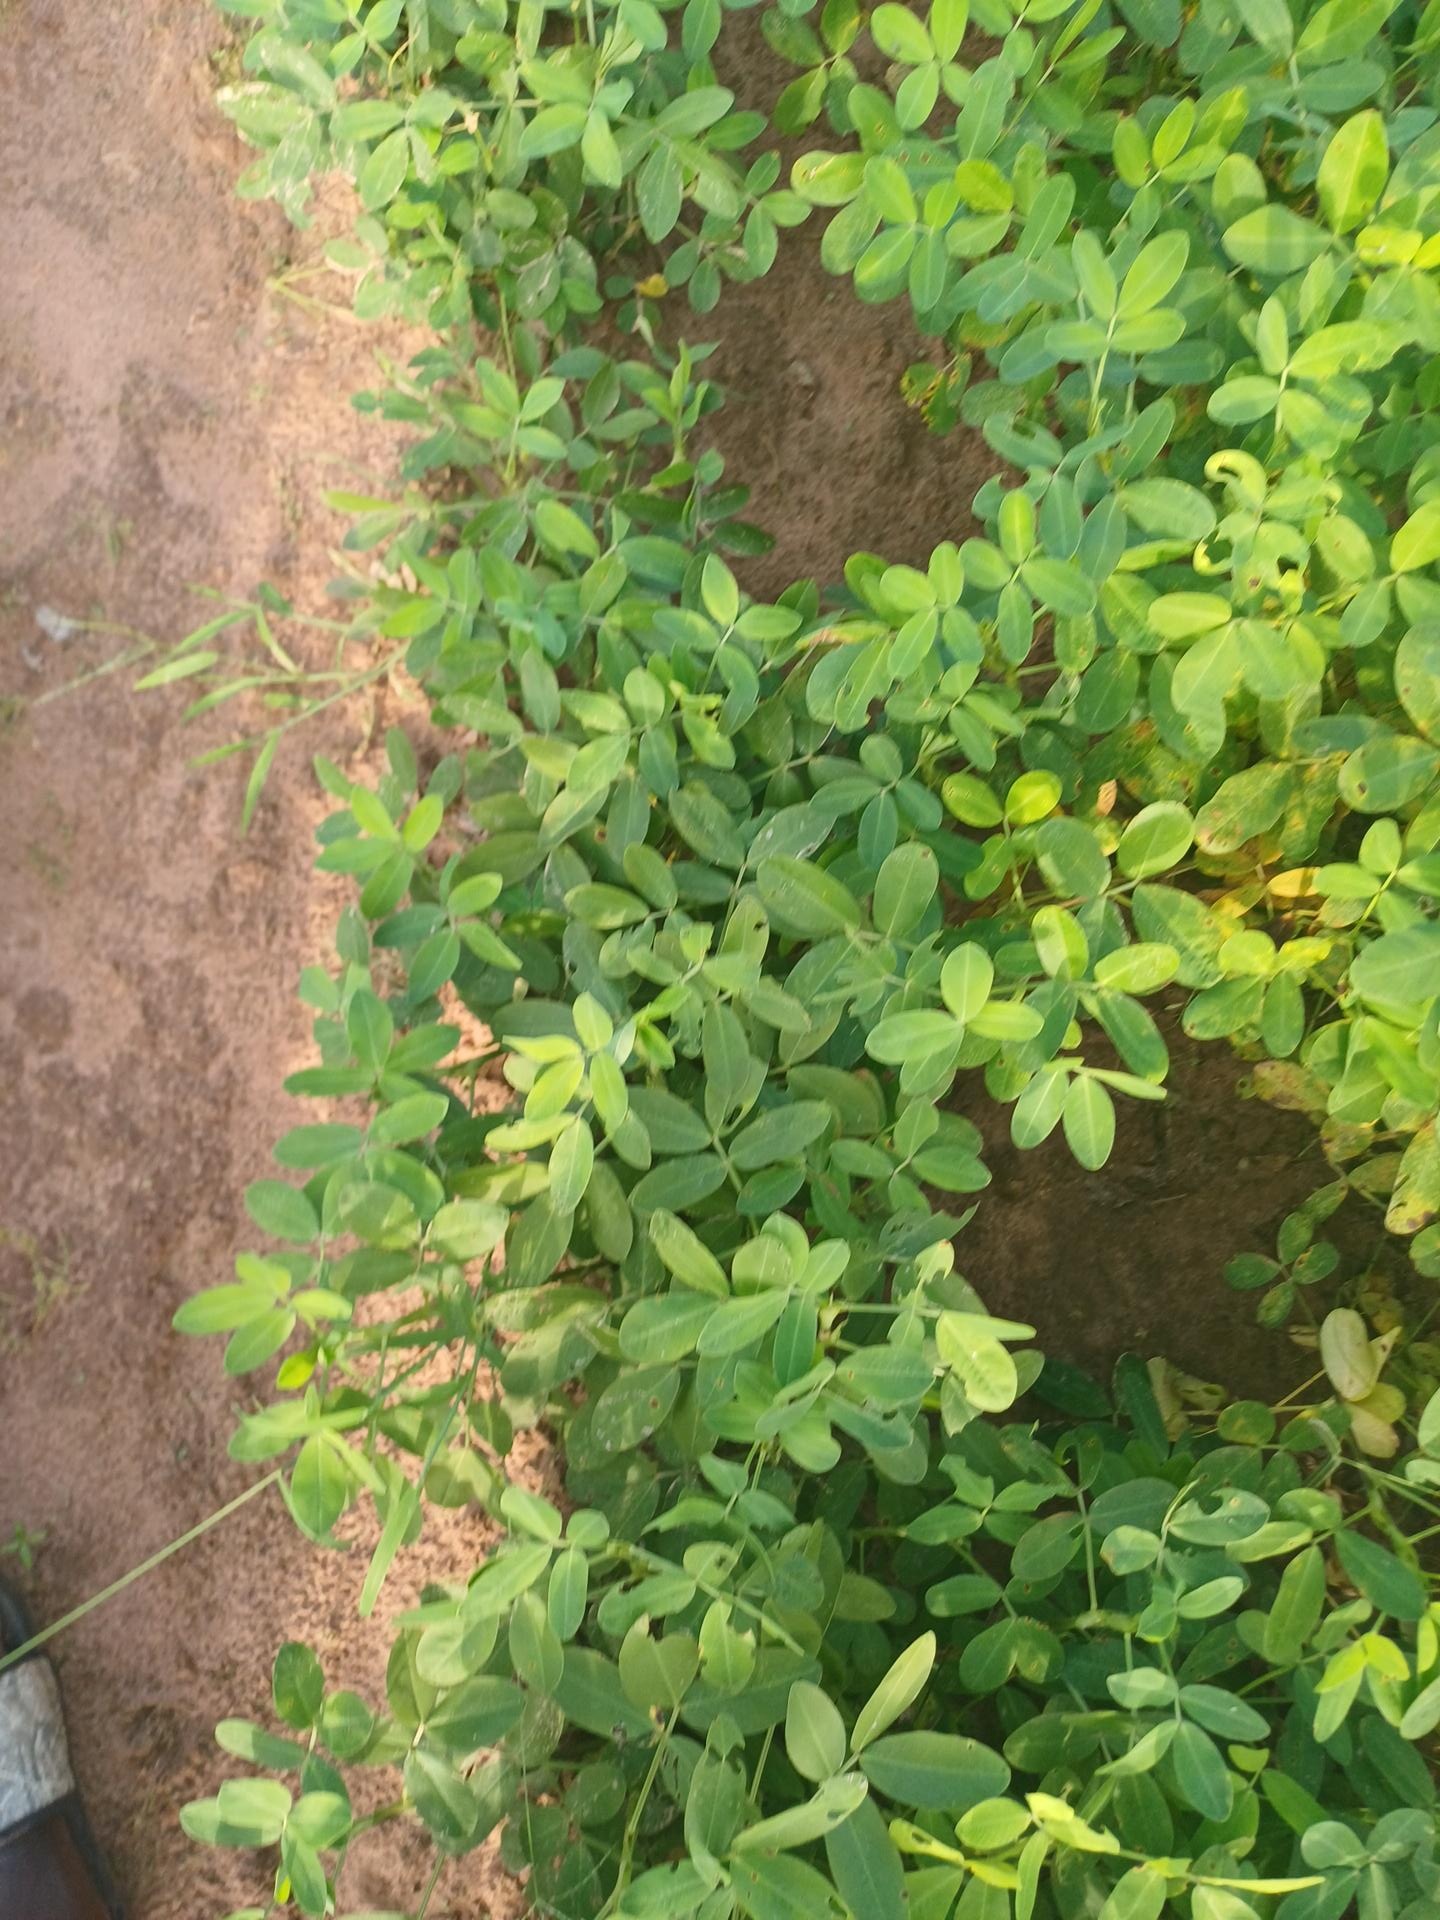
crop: groundnut
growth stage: flowering
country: Senegal
